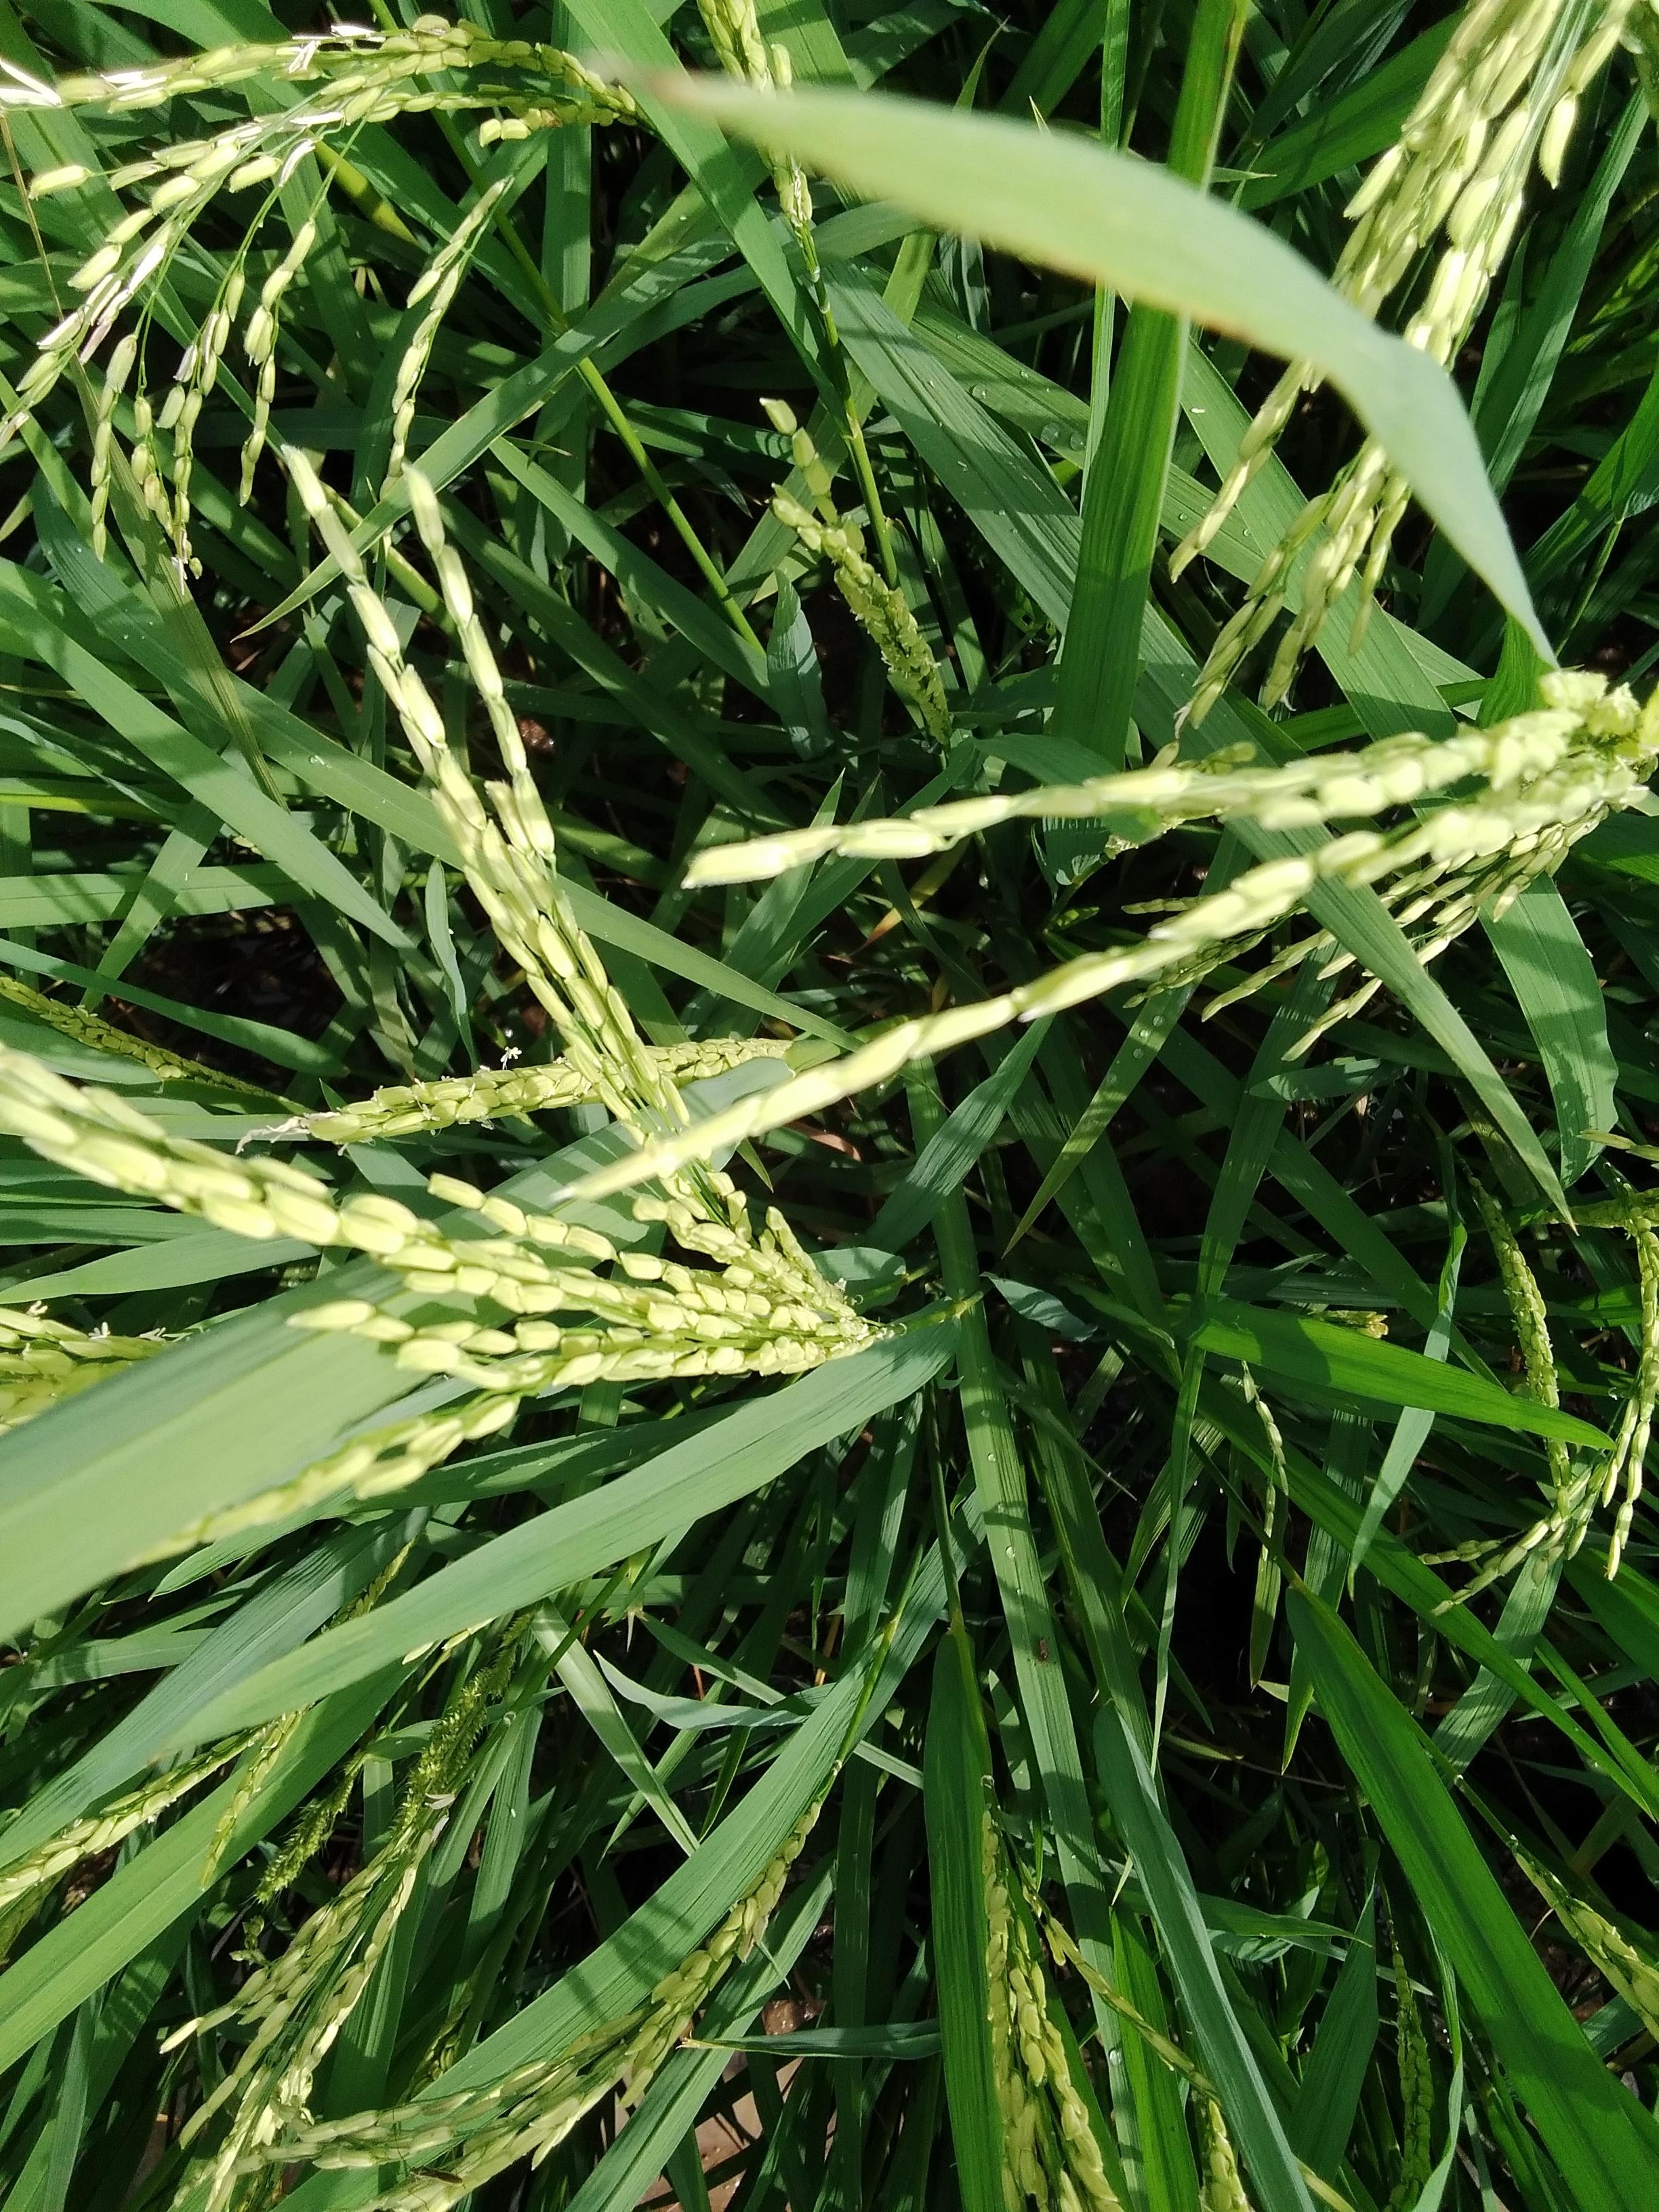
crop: rice
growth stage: flowering
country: Nigeria
